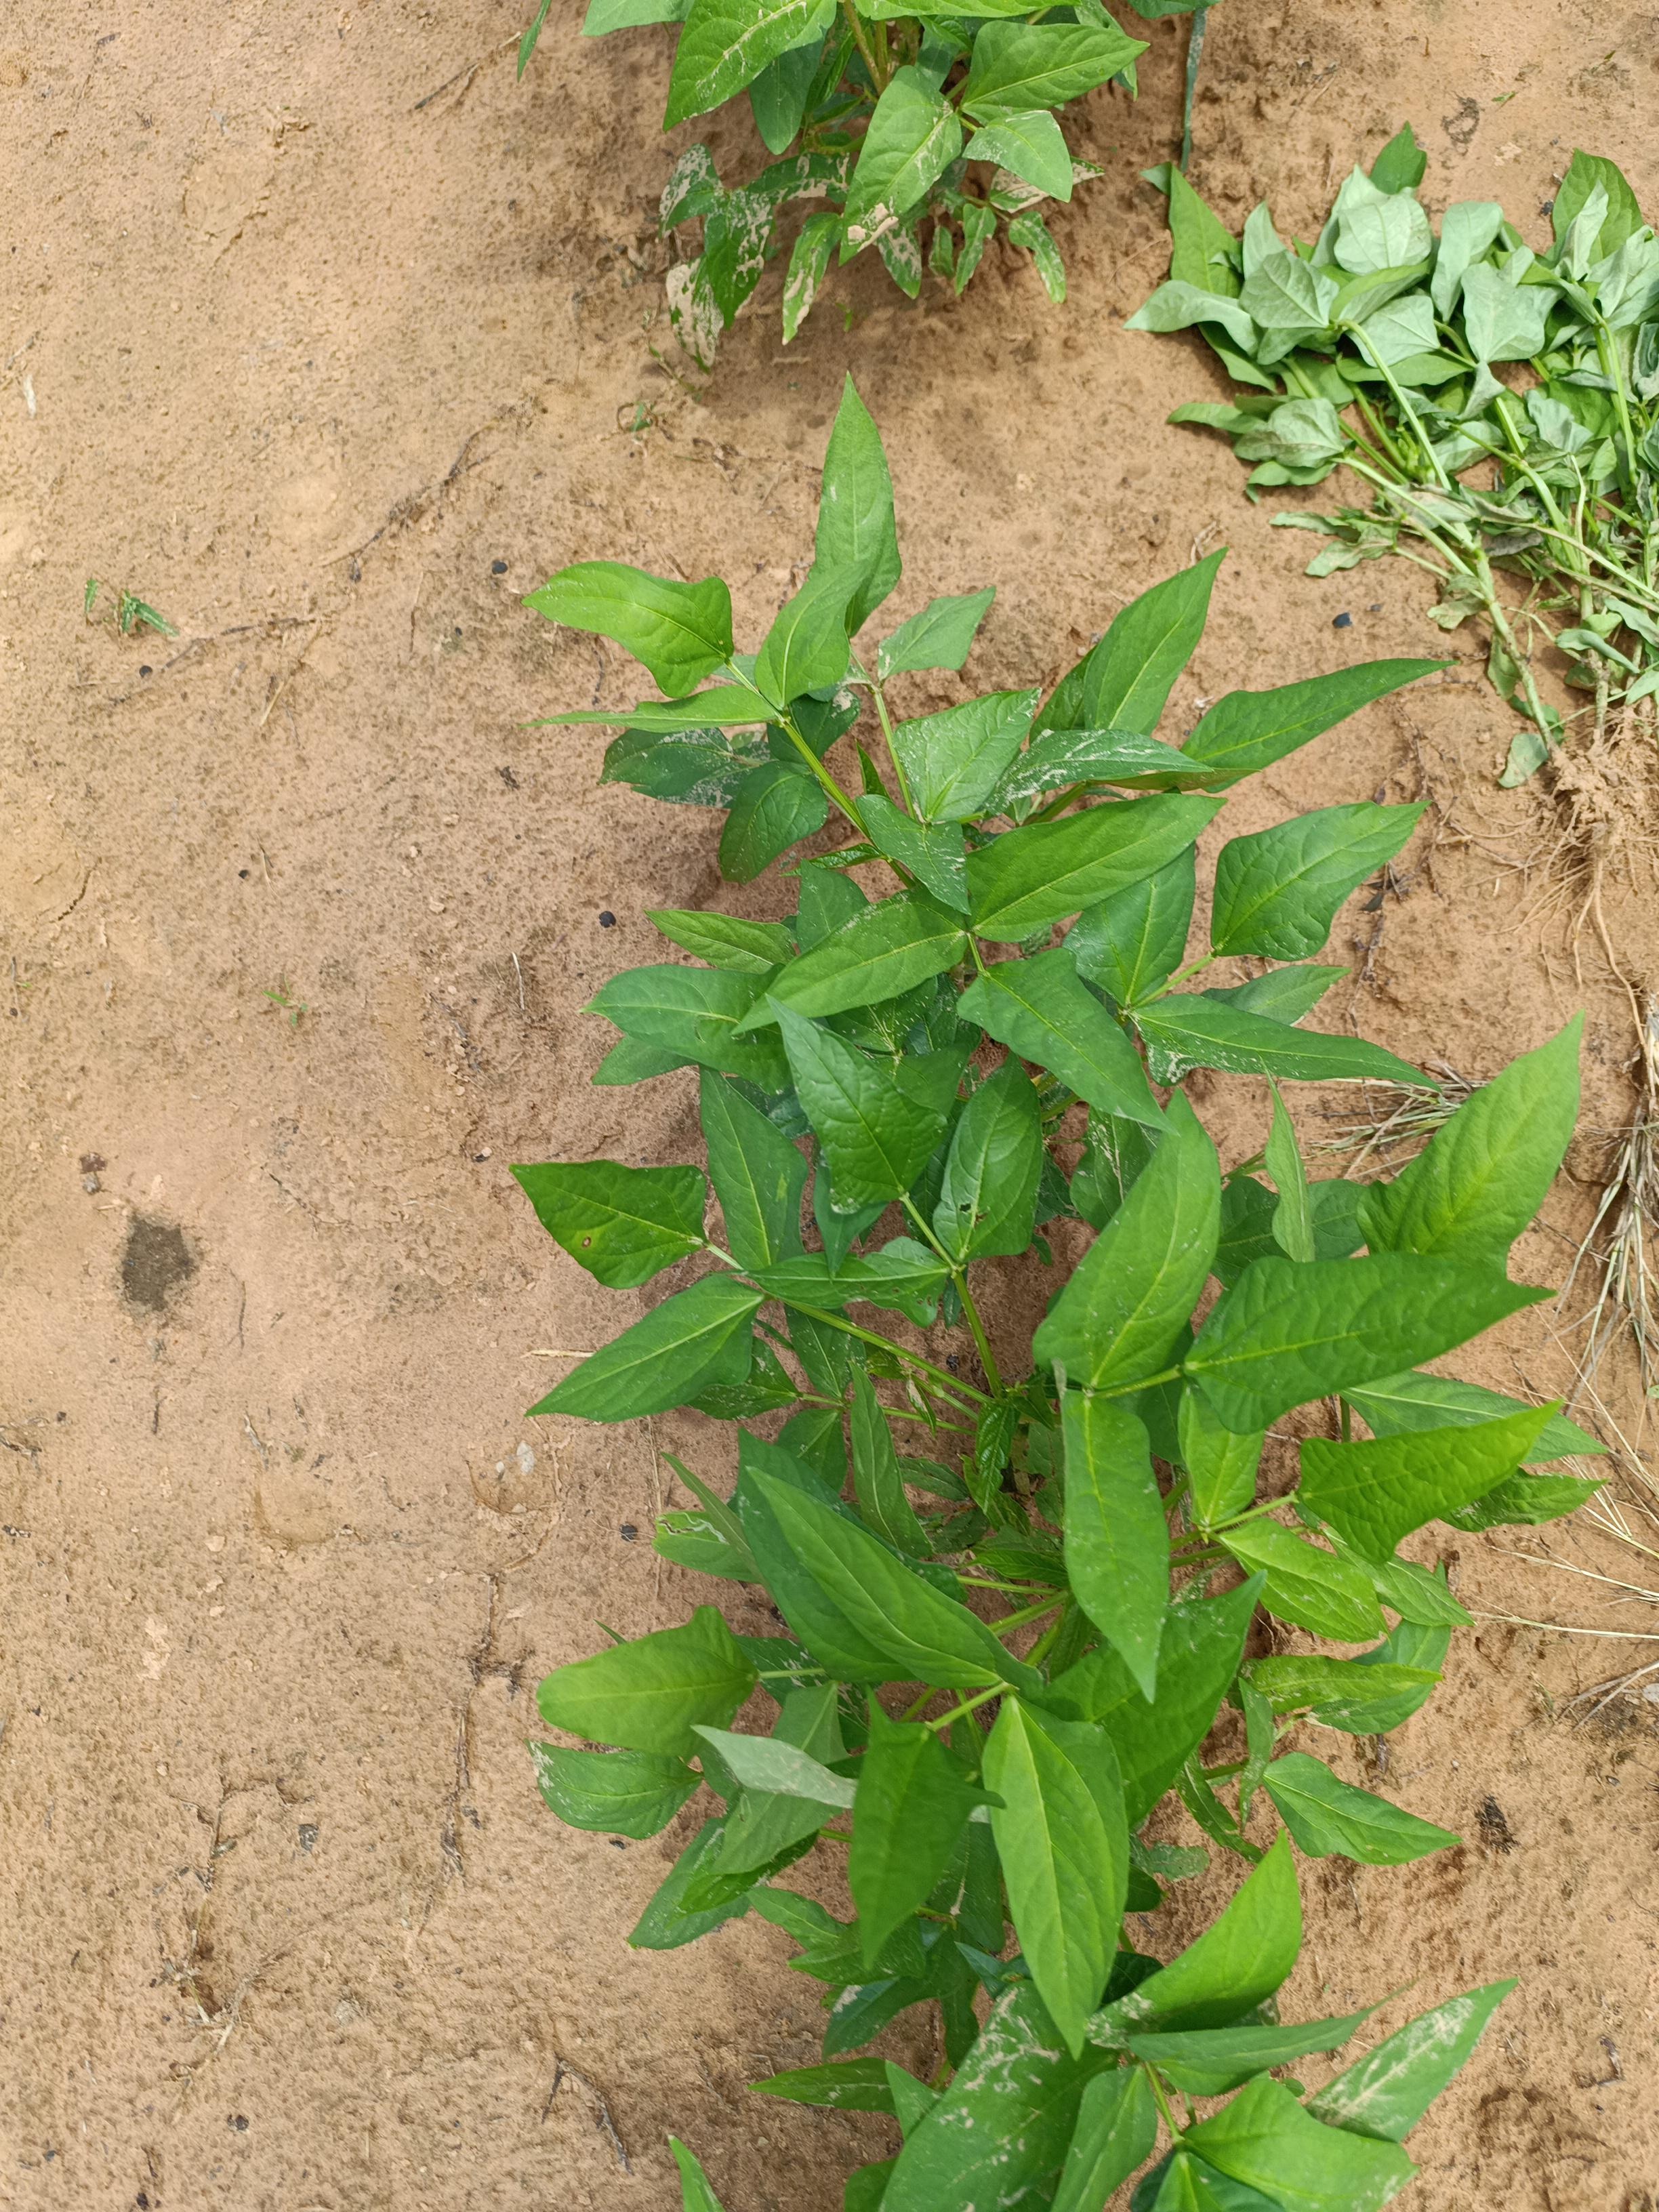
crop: cowpea
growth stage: emergence
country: Nigeria
